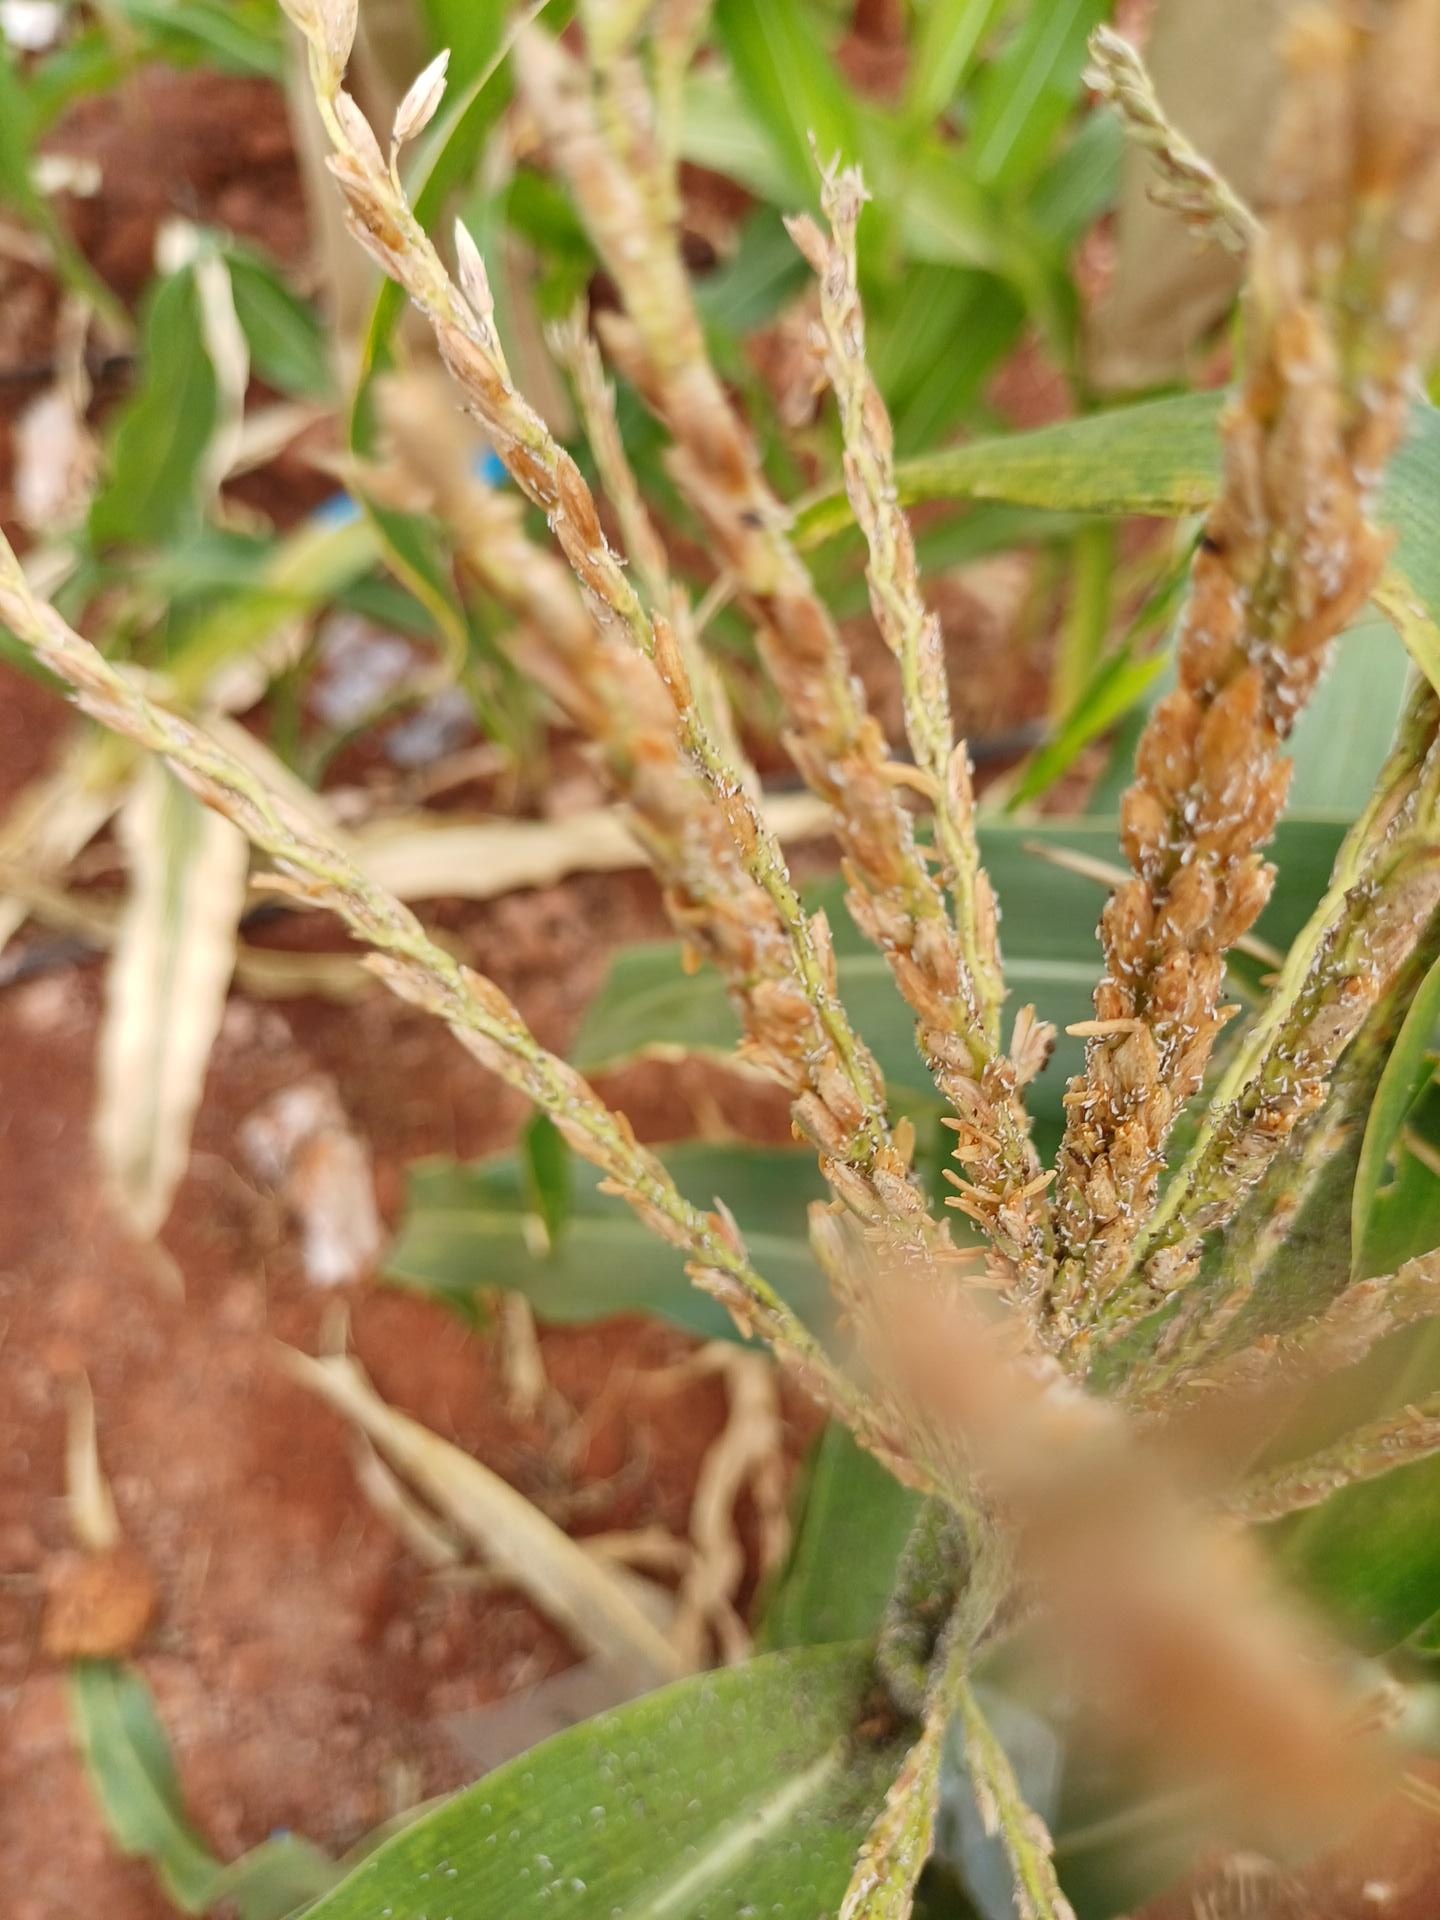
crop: maize
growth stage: flowering
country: Kenya
